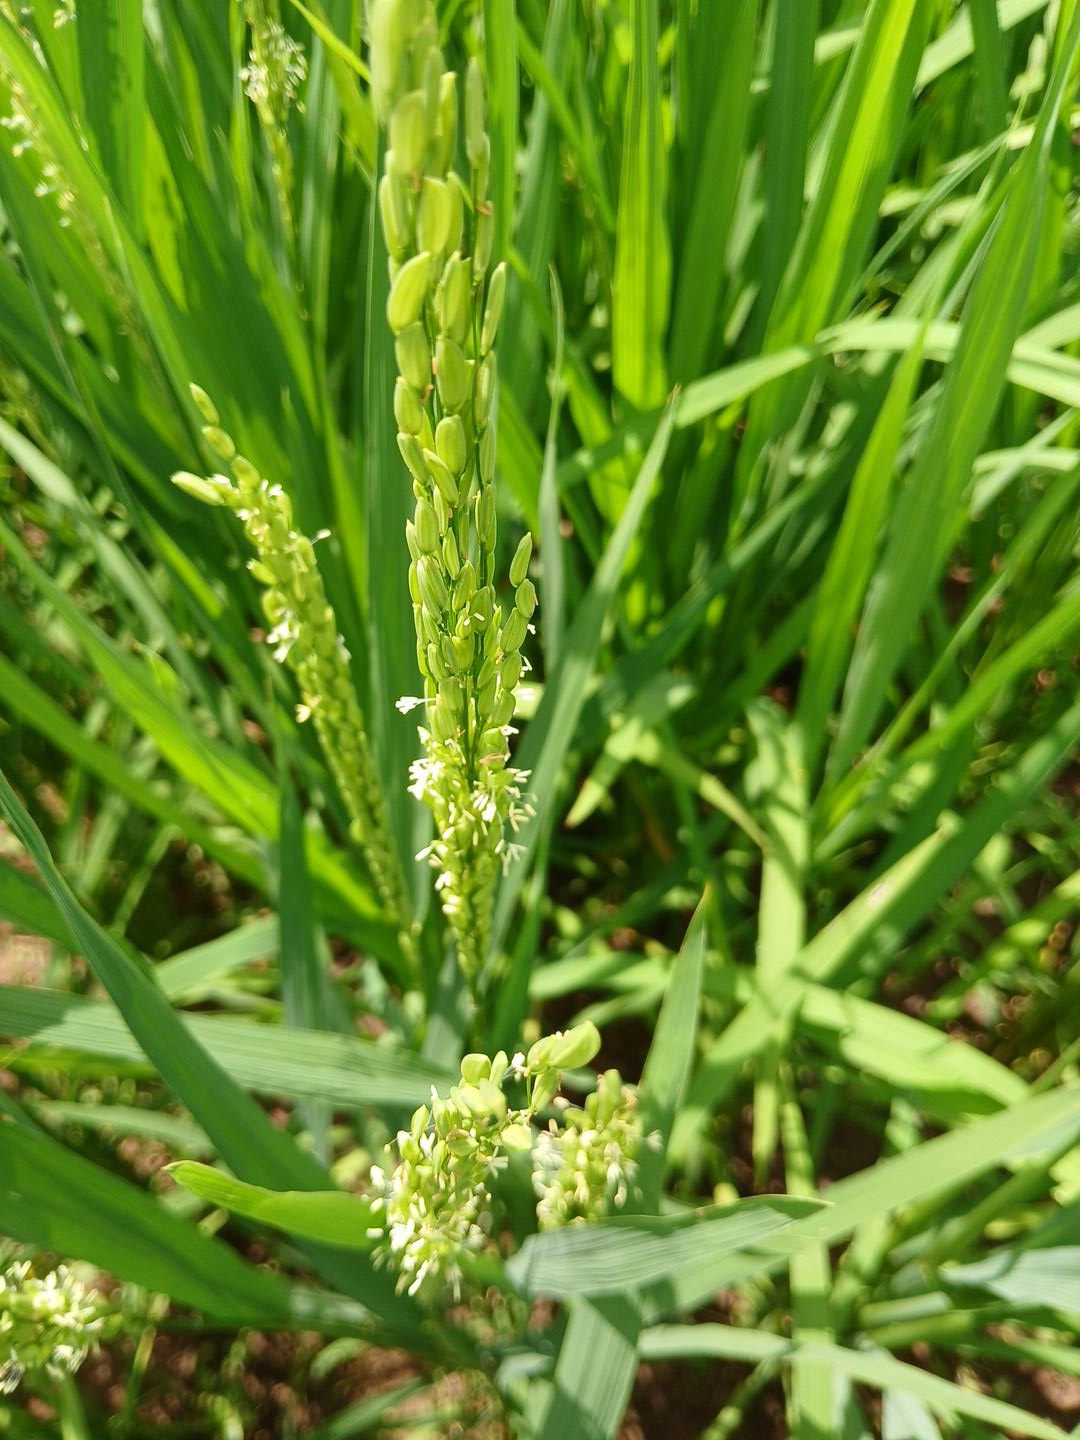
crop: rice
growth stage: flowering
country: Côte d'Ivoire
